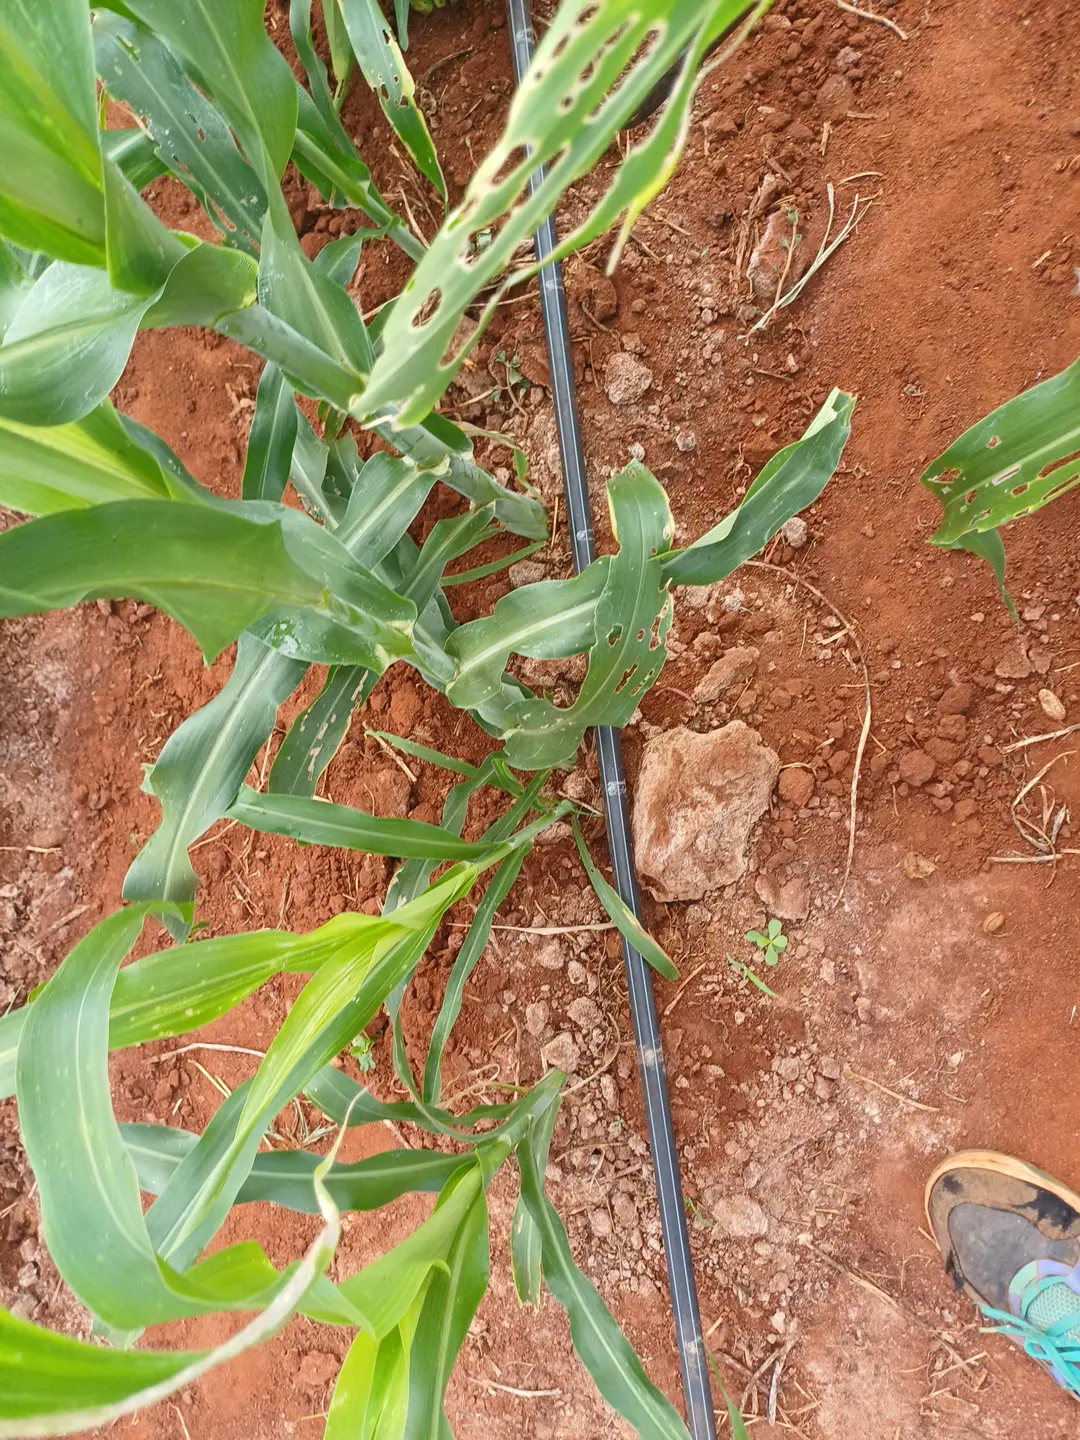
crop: sorghum
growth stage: elongation stem
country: Kenya
